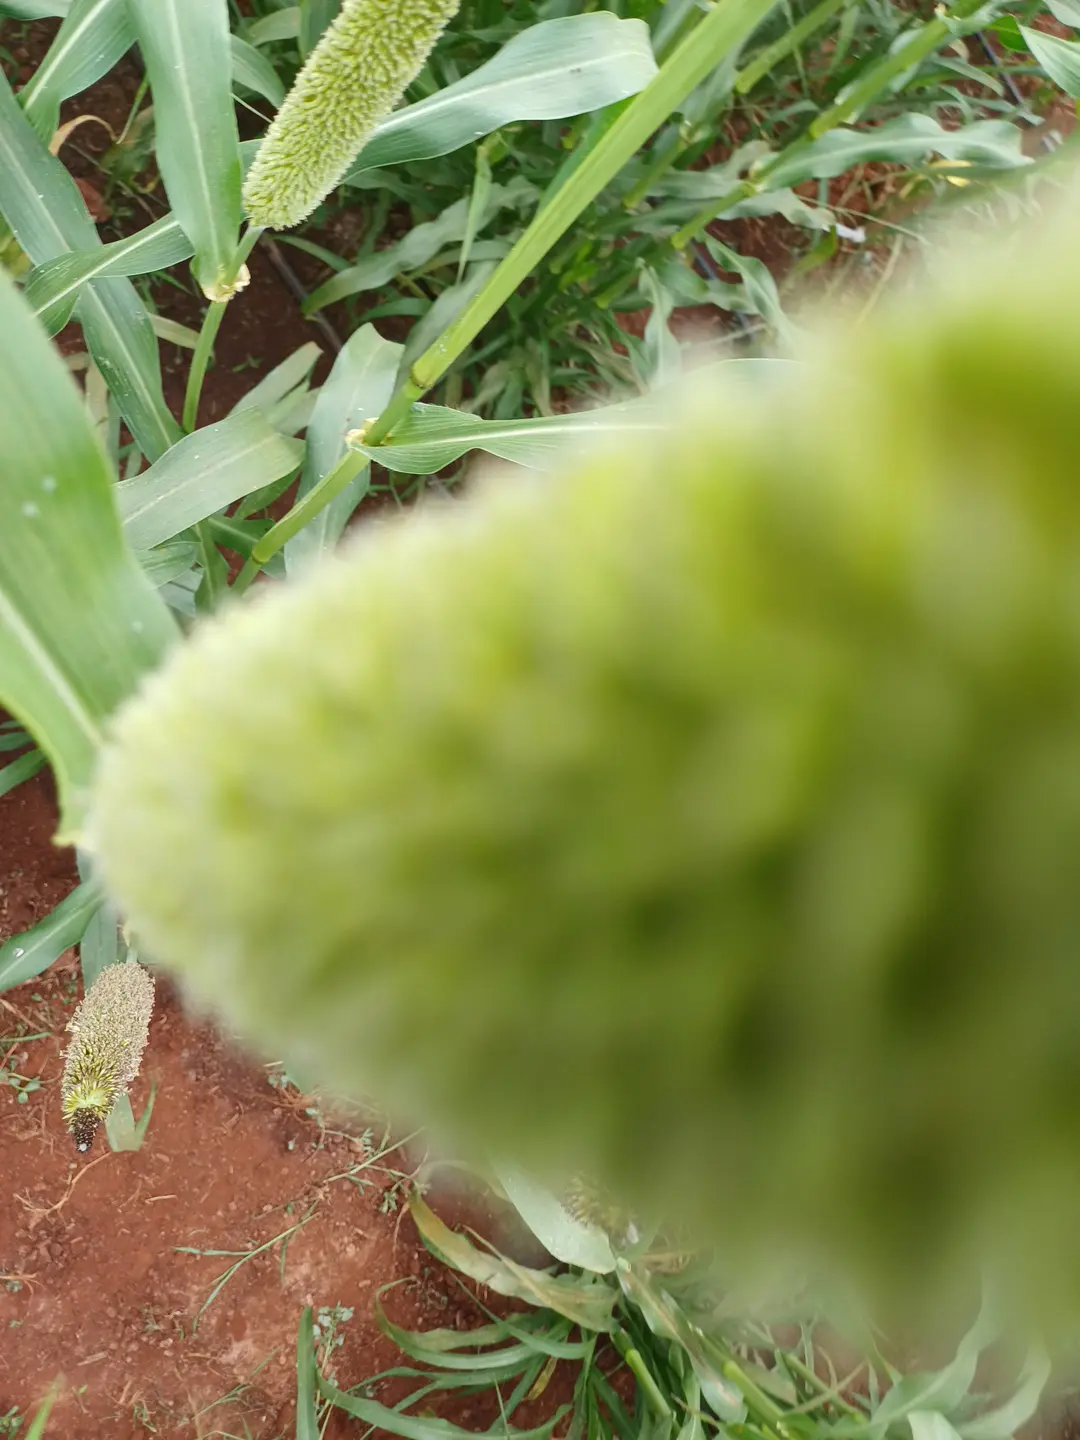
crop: pearl millet
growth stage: flowering
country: Kenya
